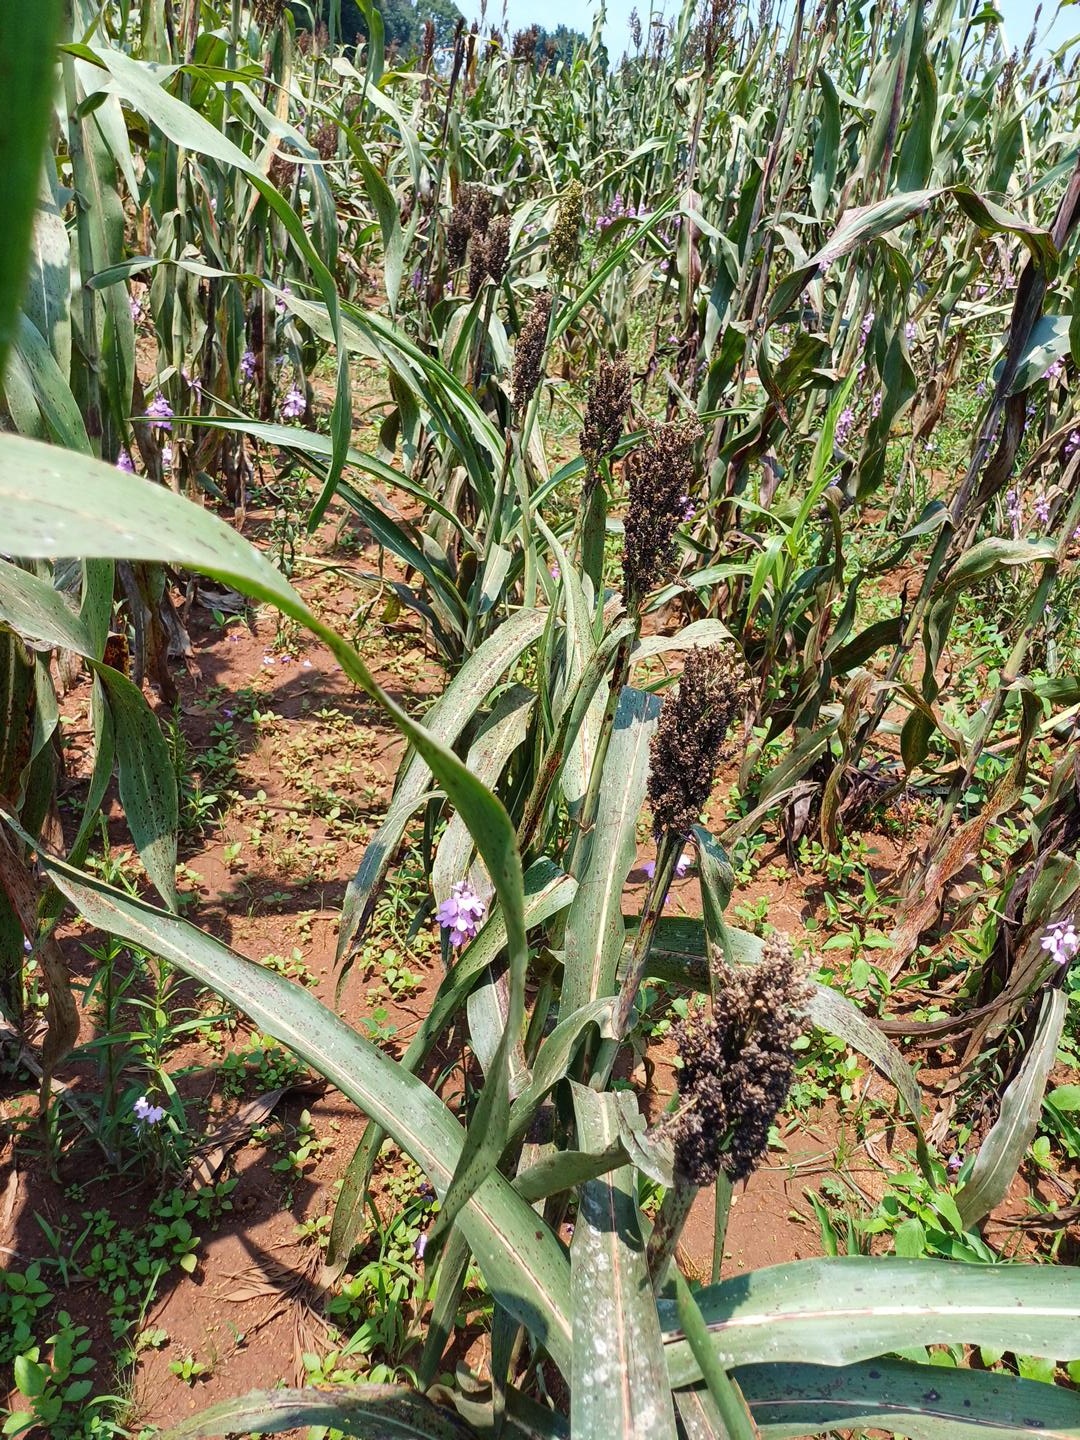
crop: sorghum
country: Kenya
